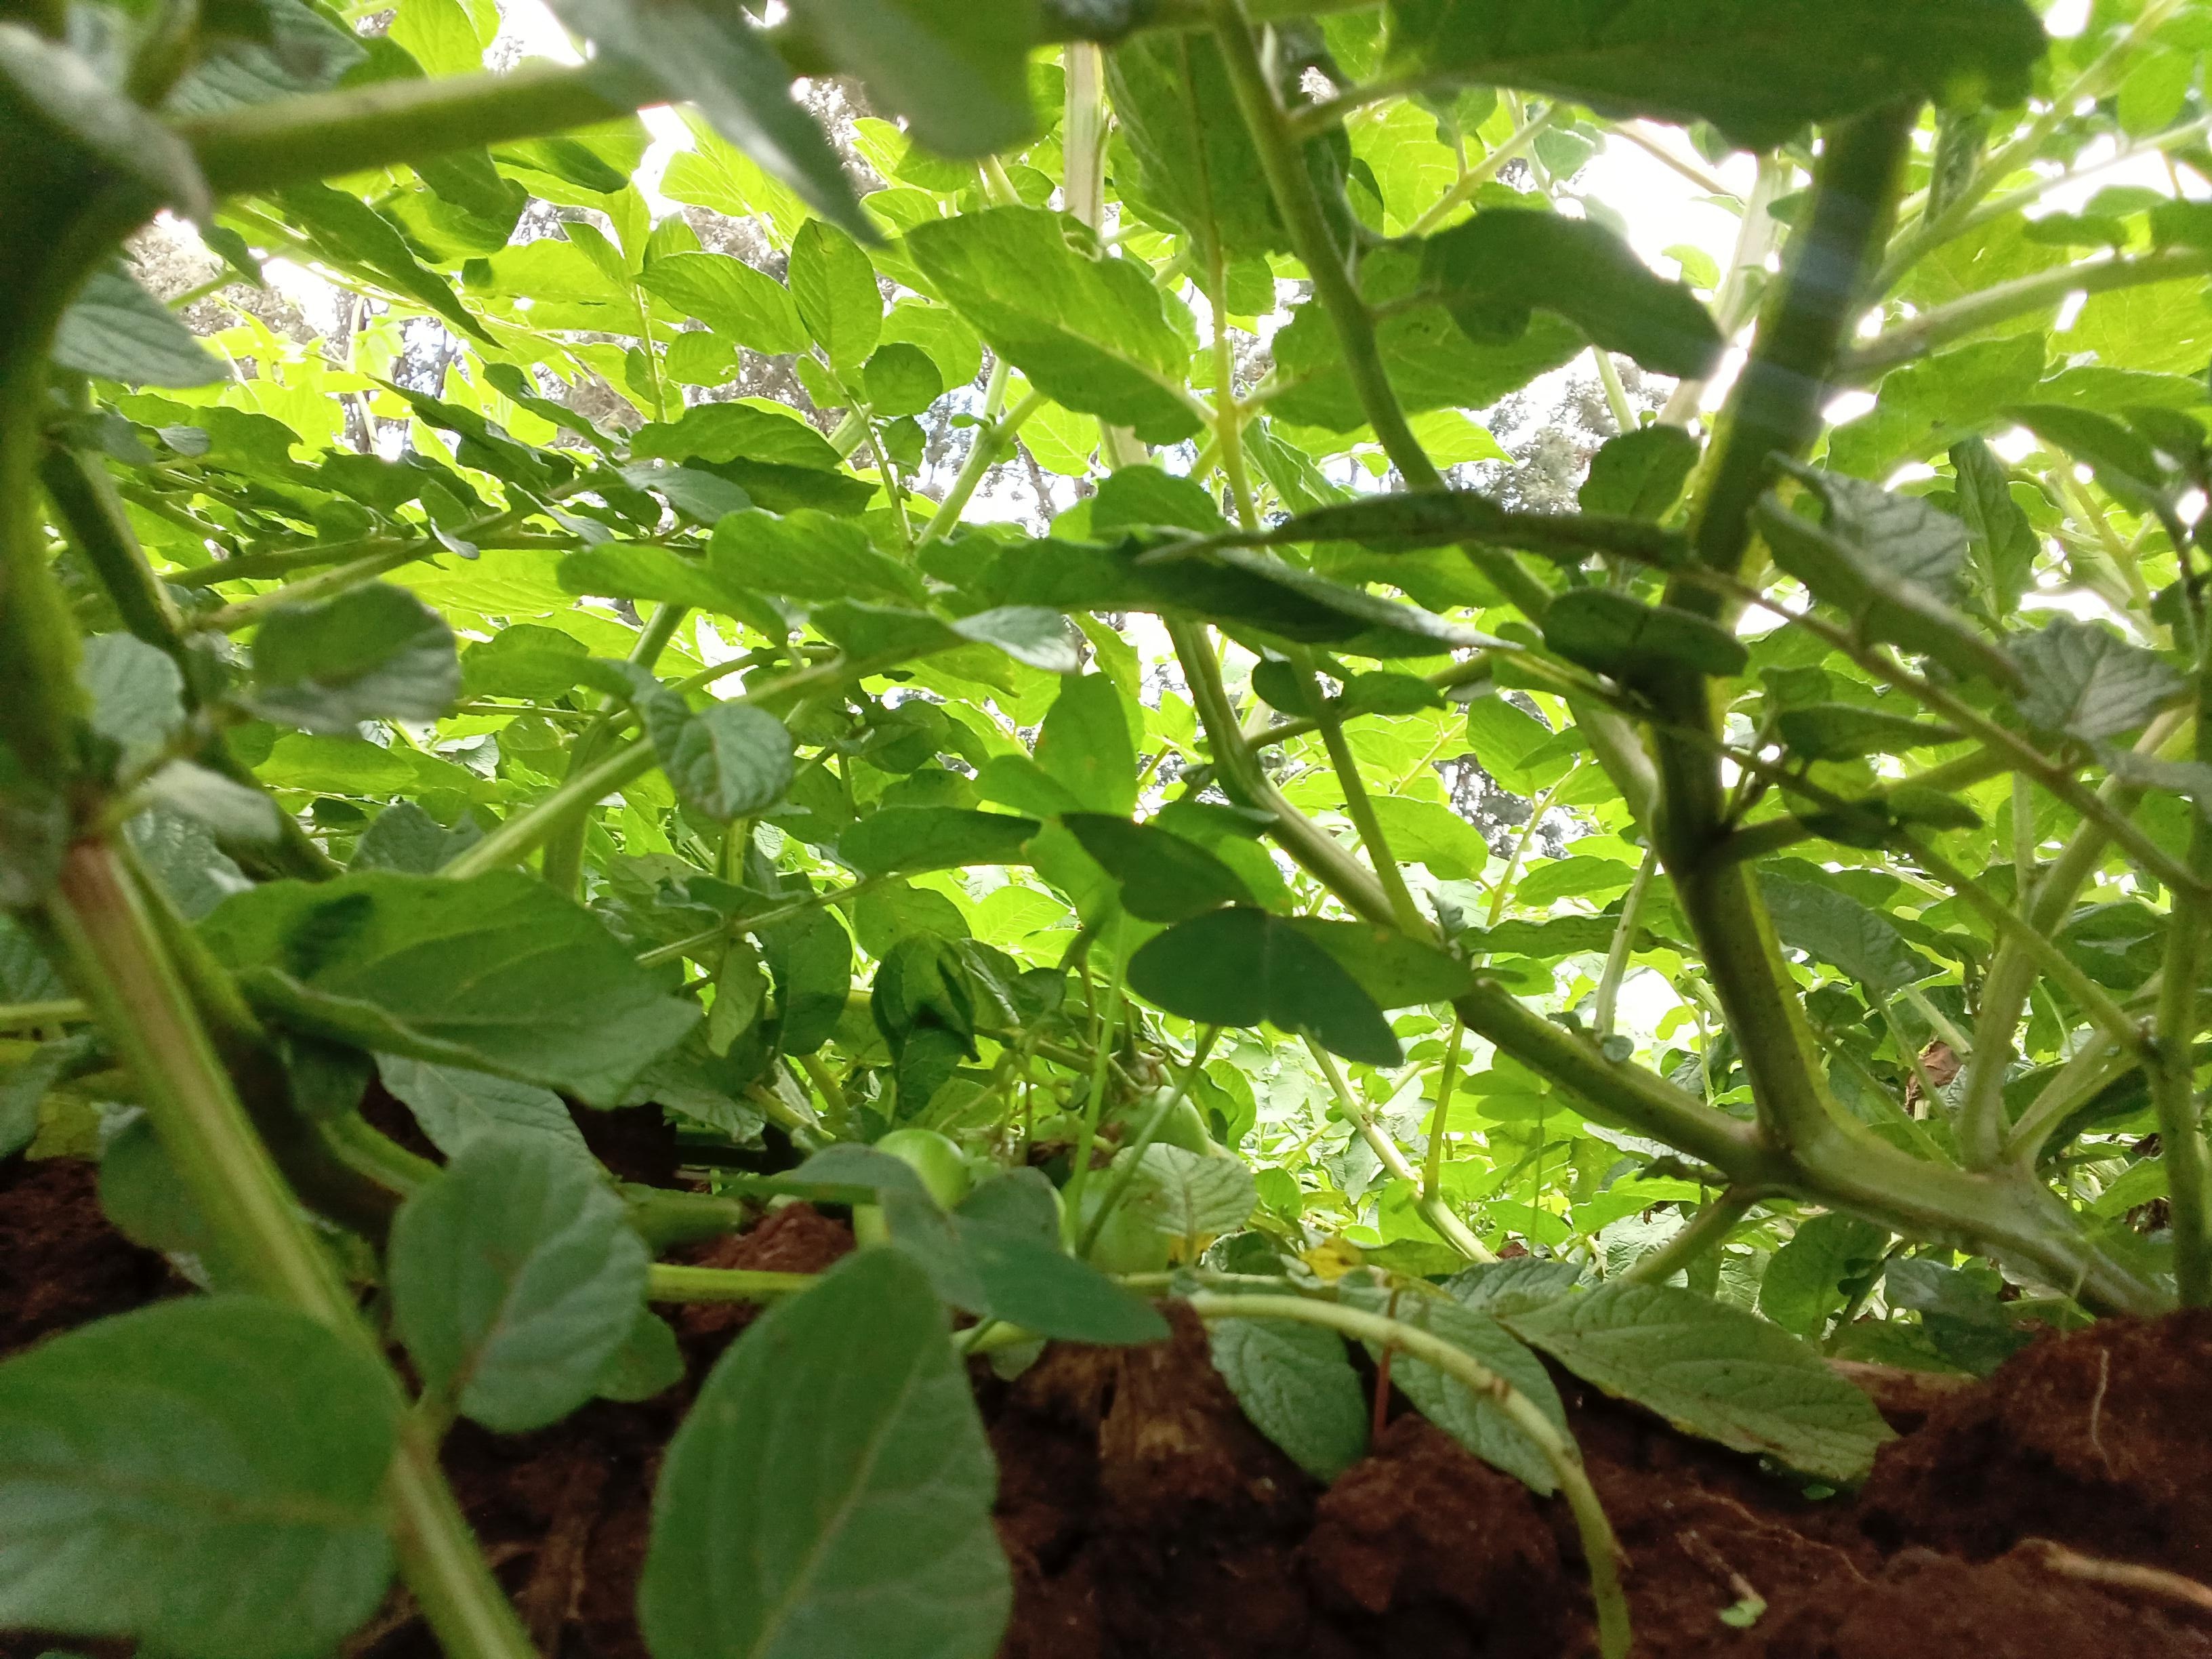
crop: potato
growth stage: flowering
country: Kenya
